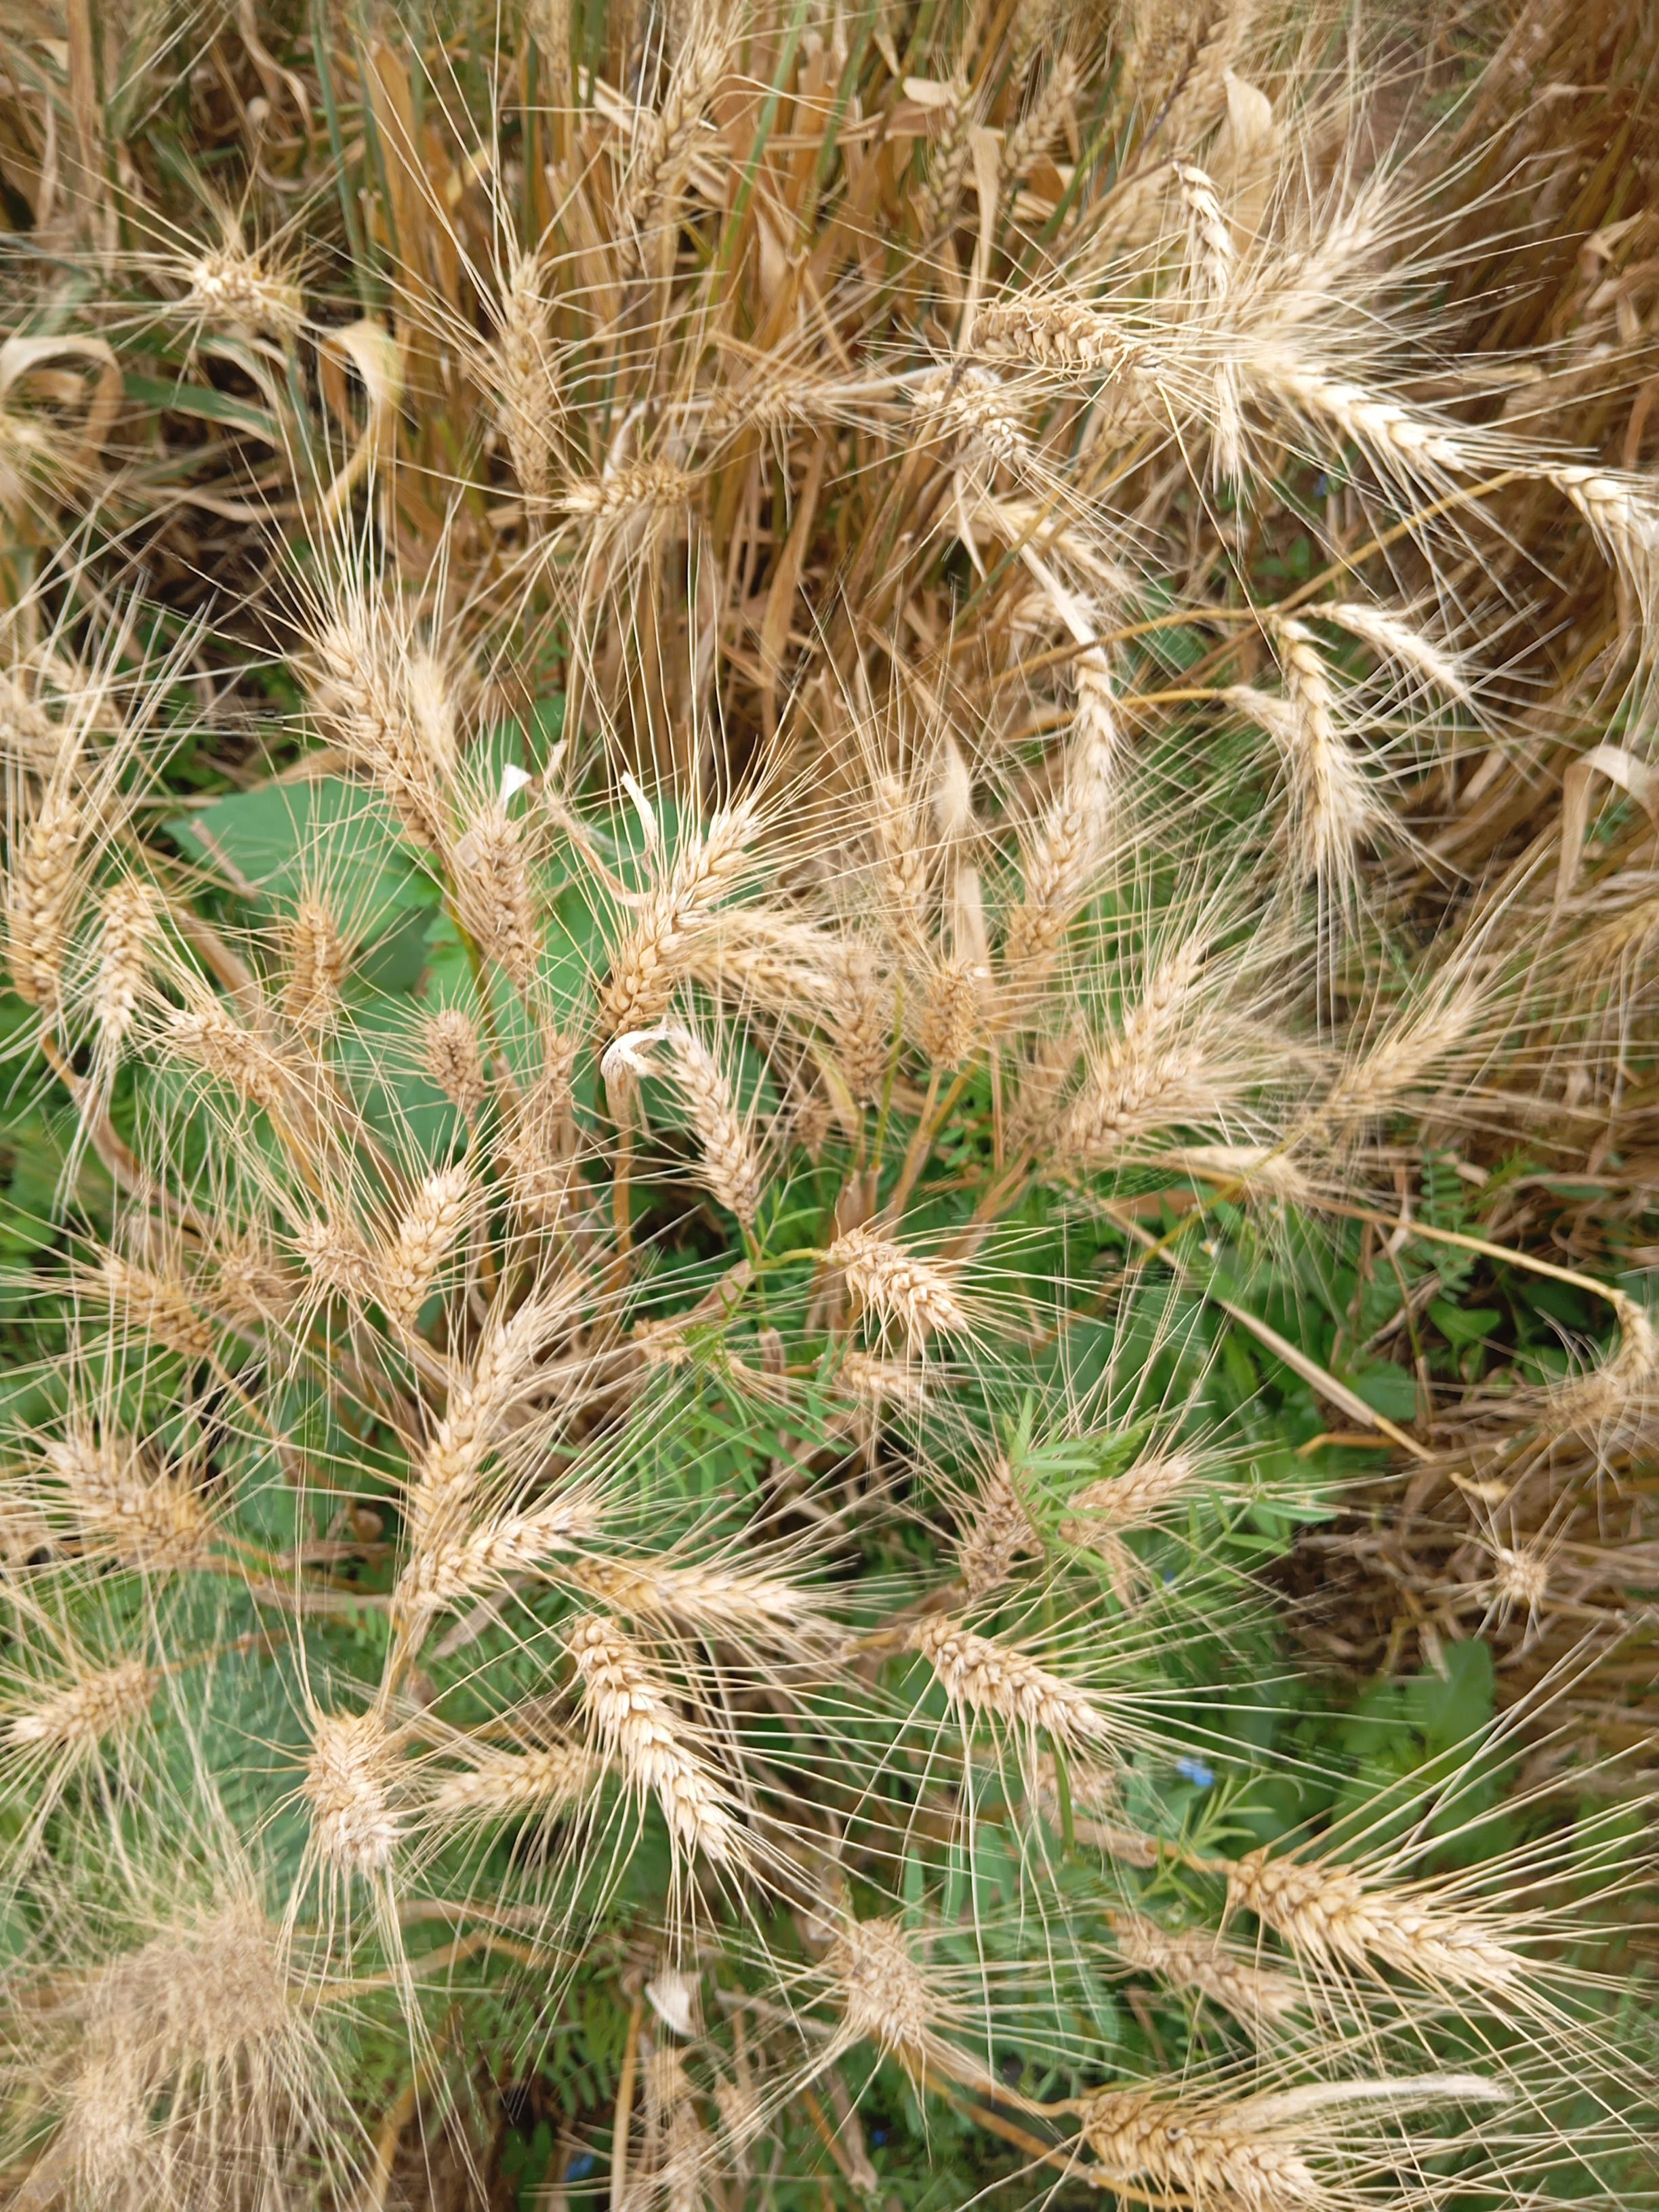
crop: wheat
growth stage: maturity
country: Kenya
